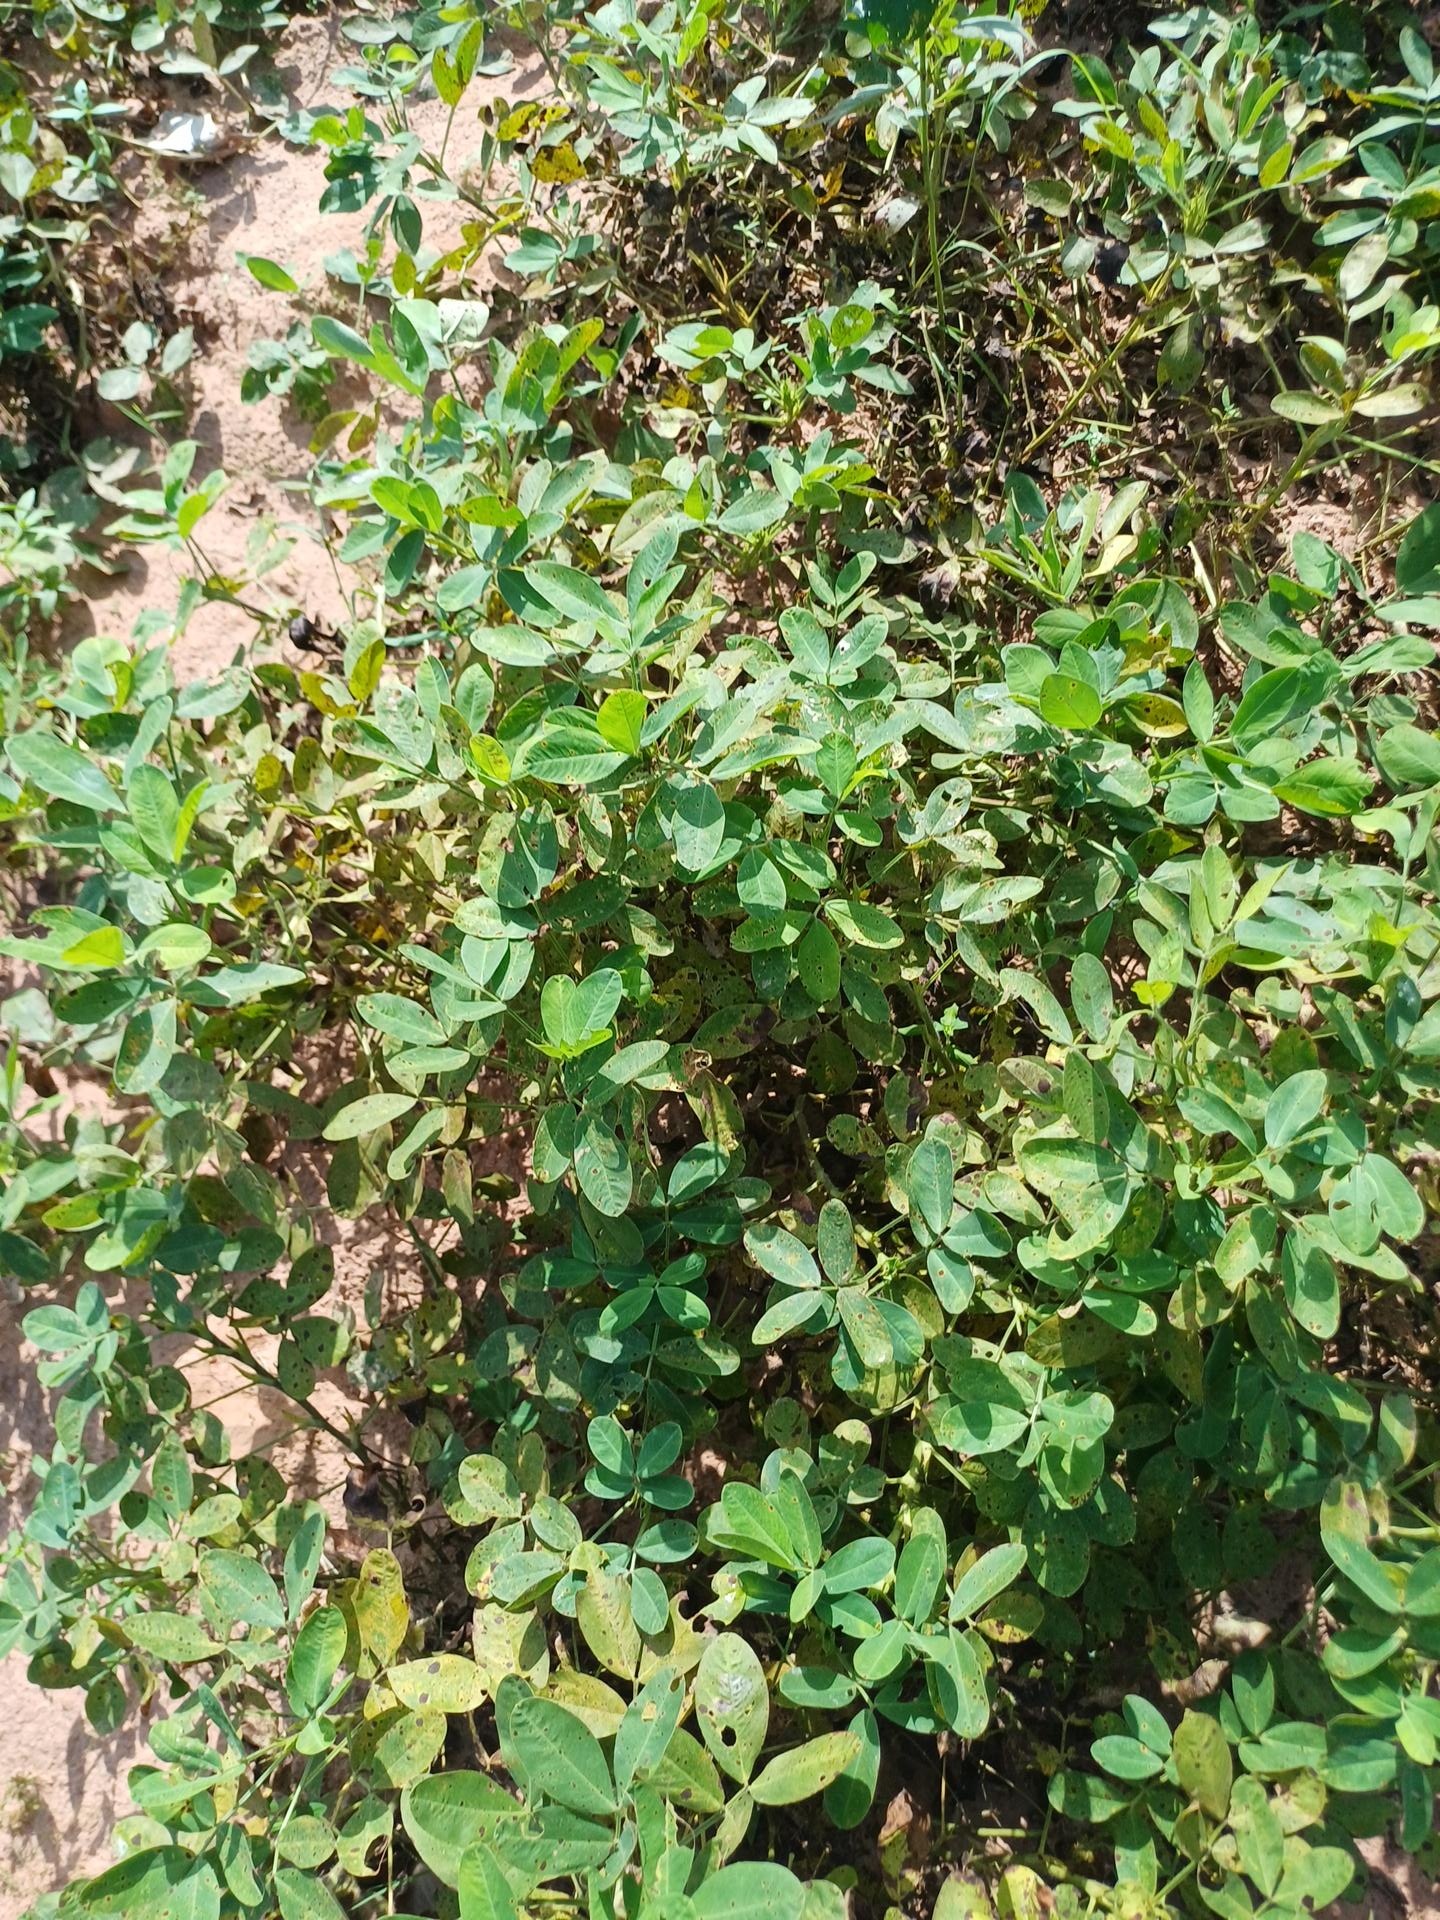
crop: groundnut
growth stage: flowering
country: Senegal
